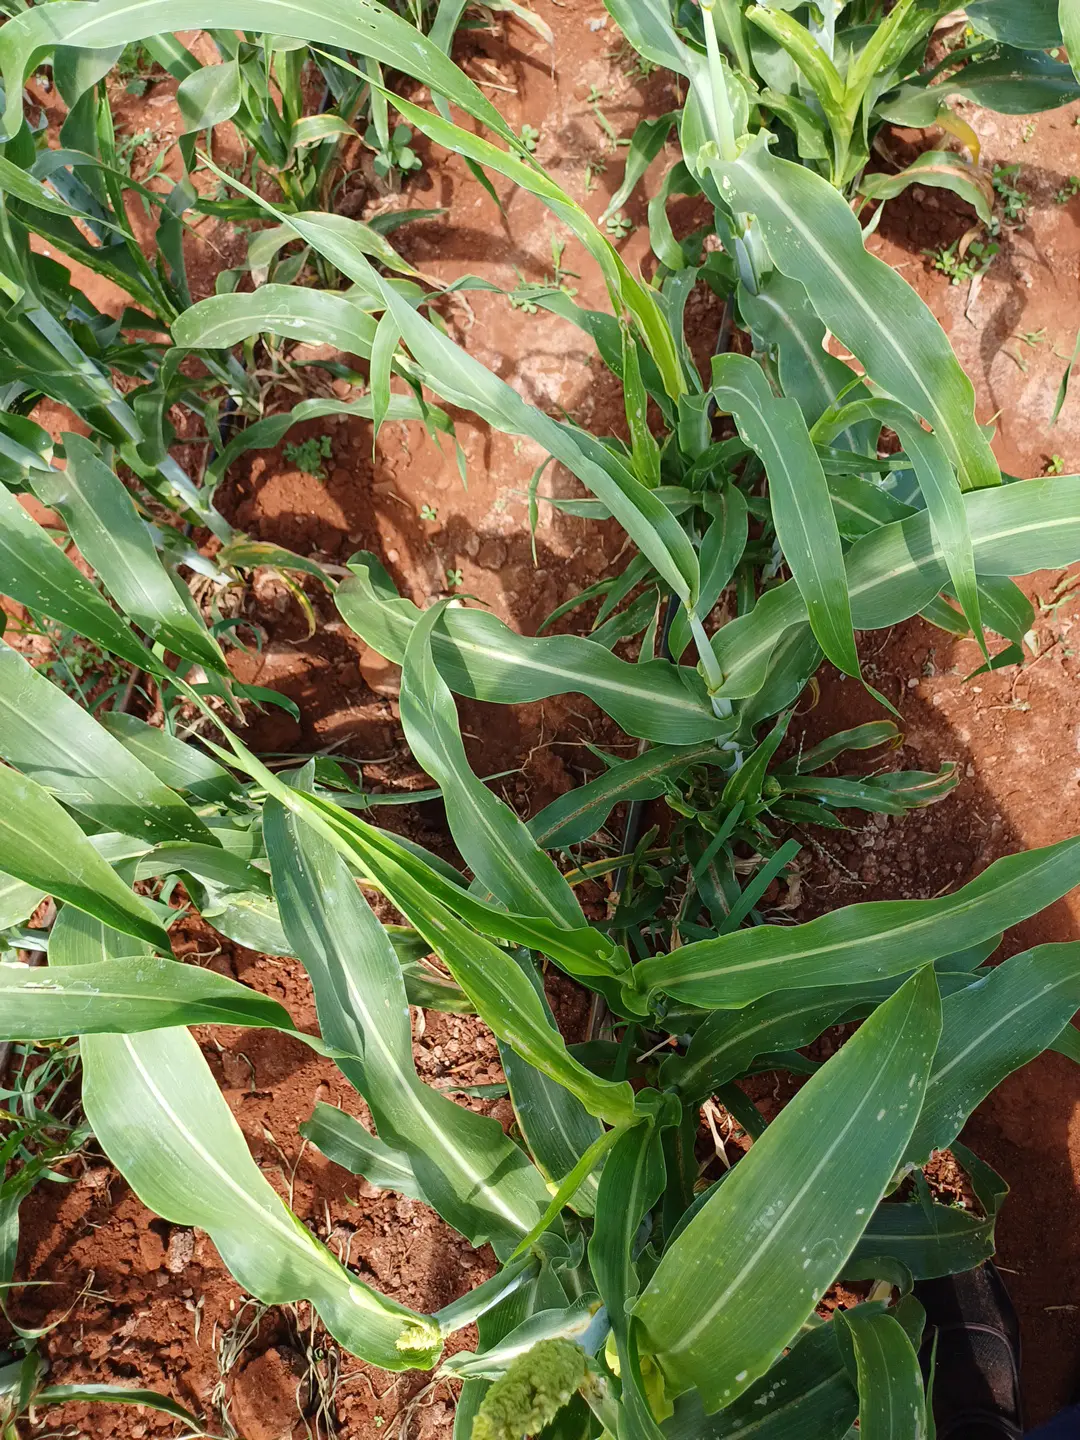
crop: sorghum
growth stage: heading tuber
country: Kenya
